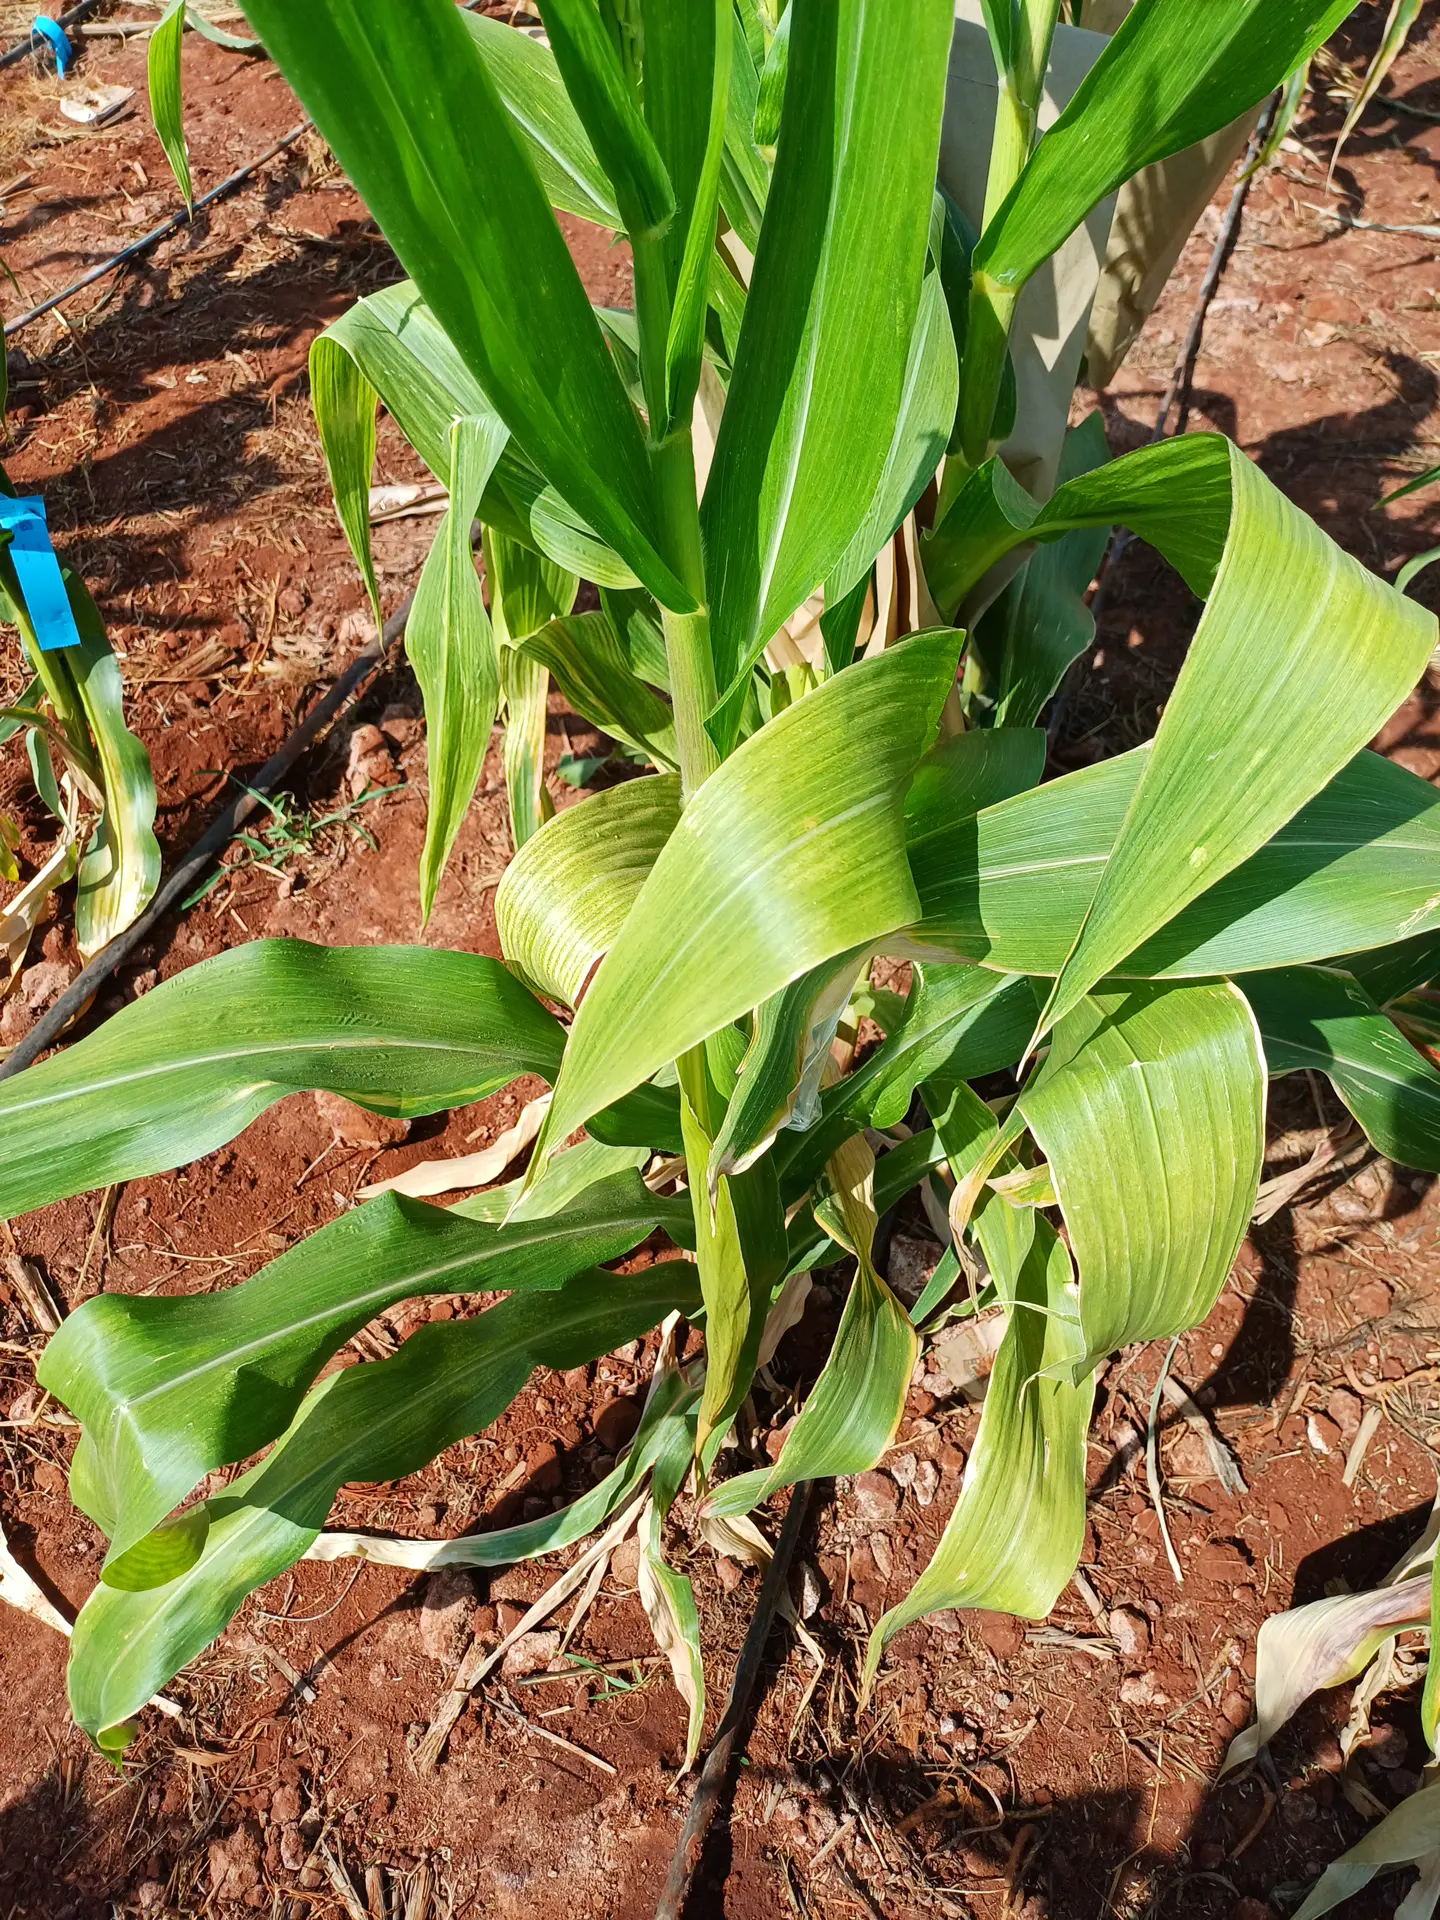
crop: maize
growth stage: flowering
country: Kenya
